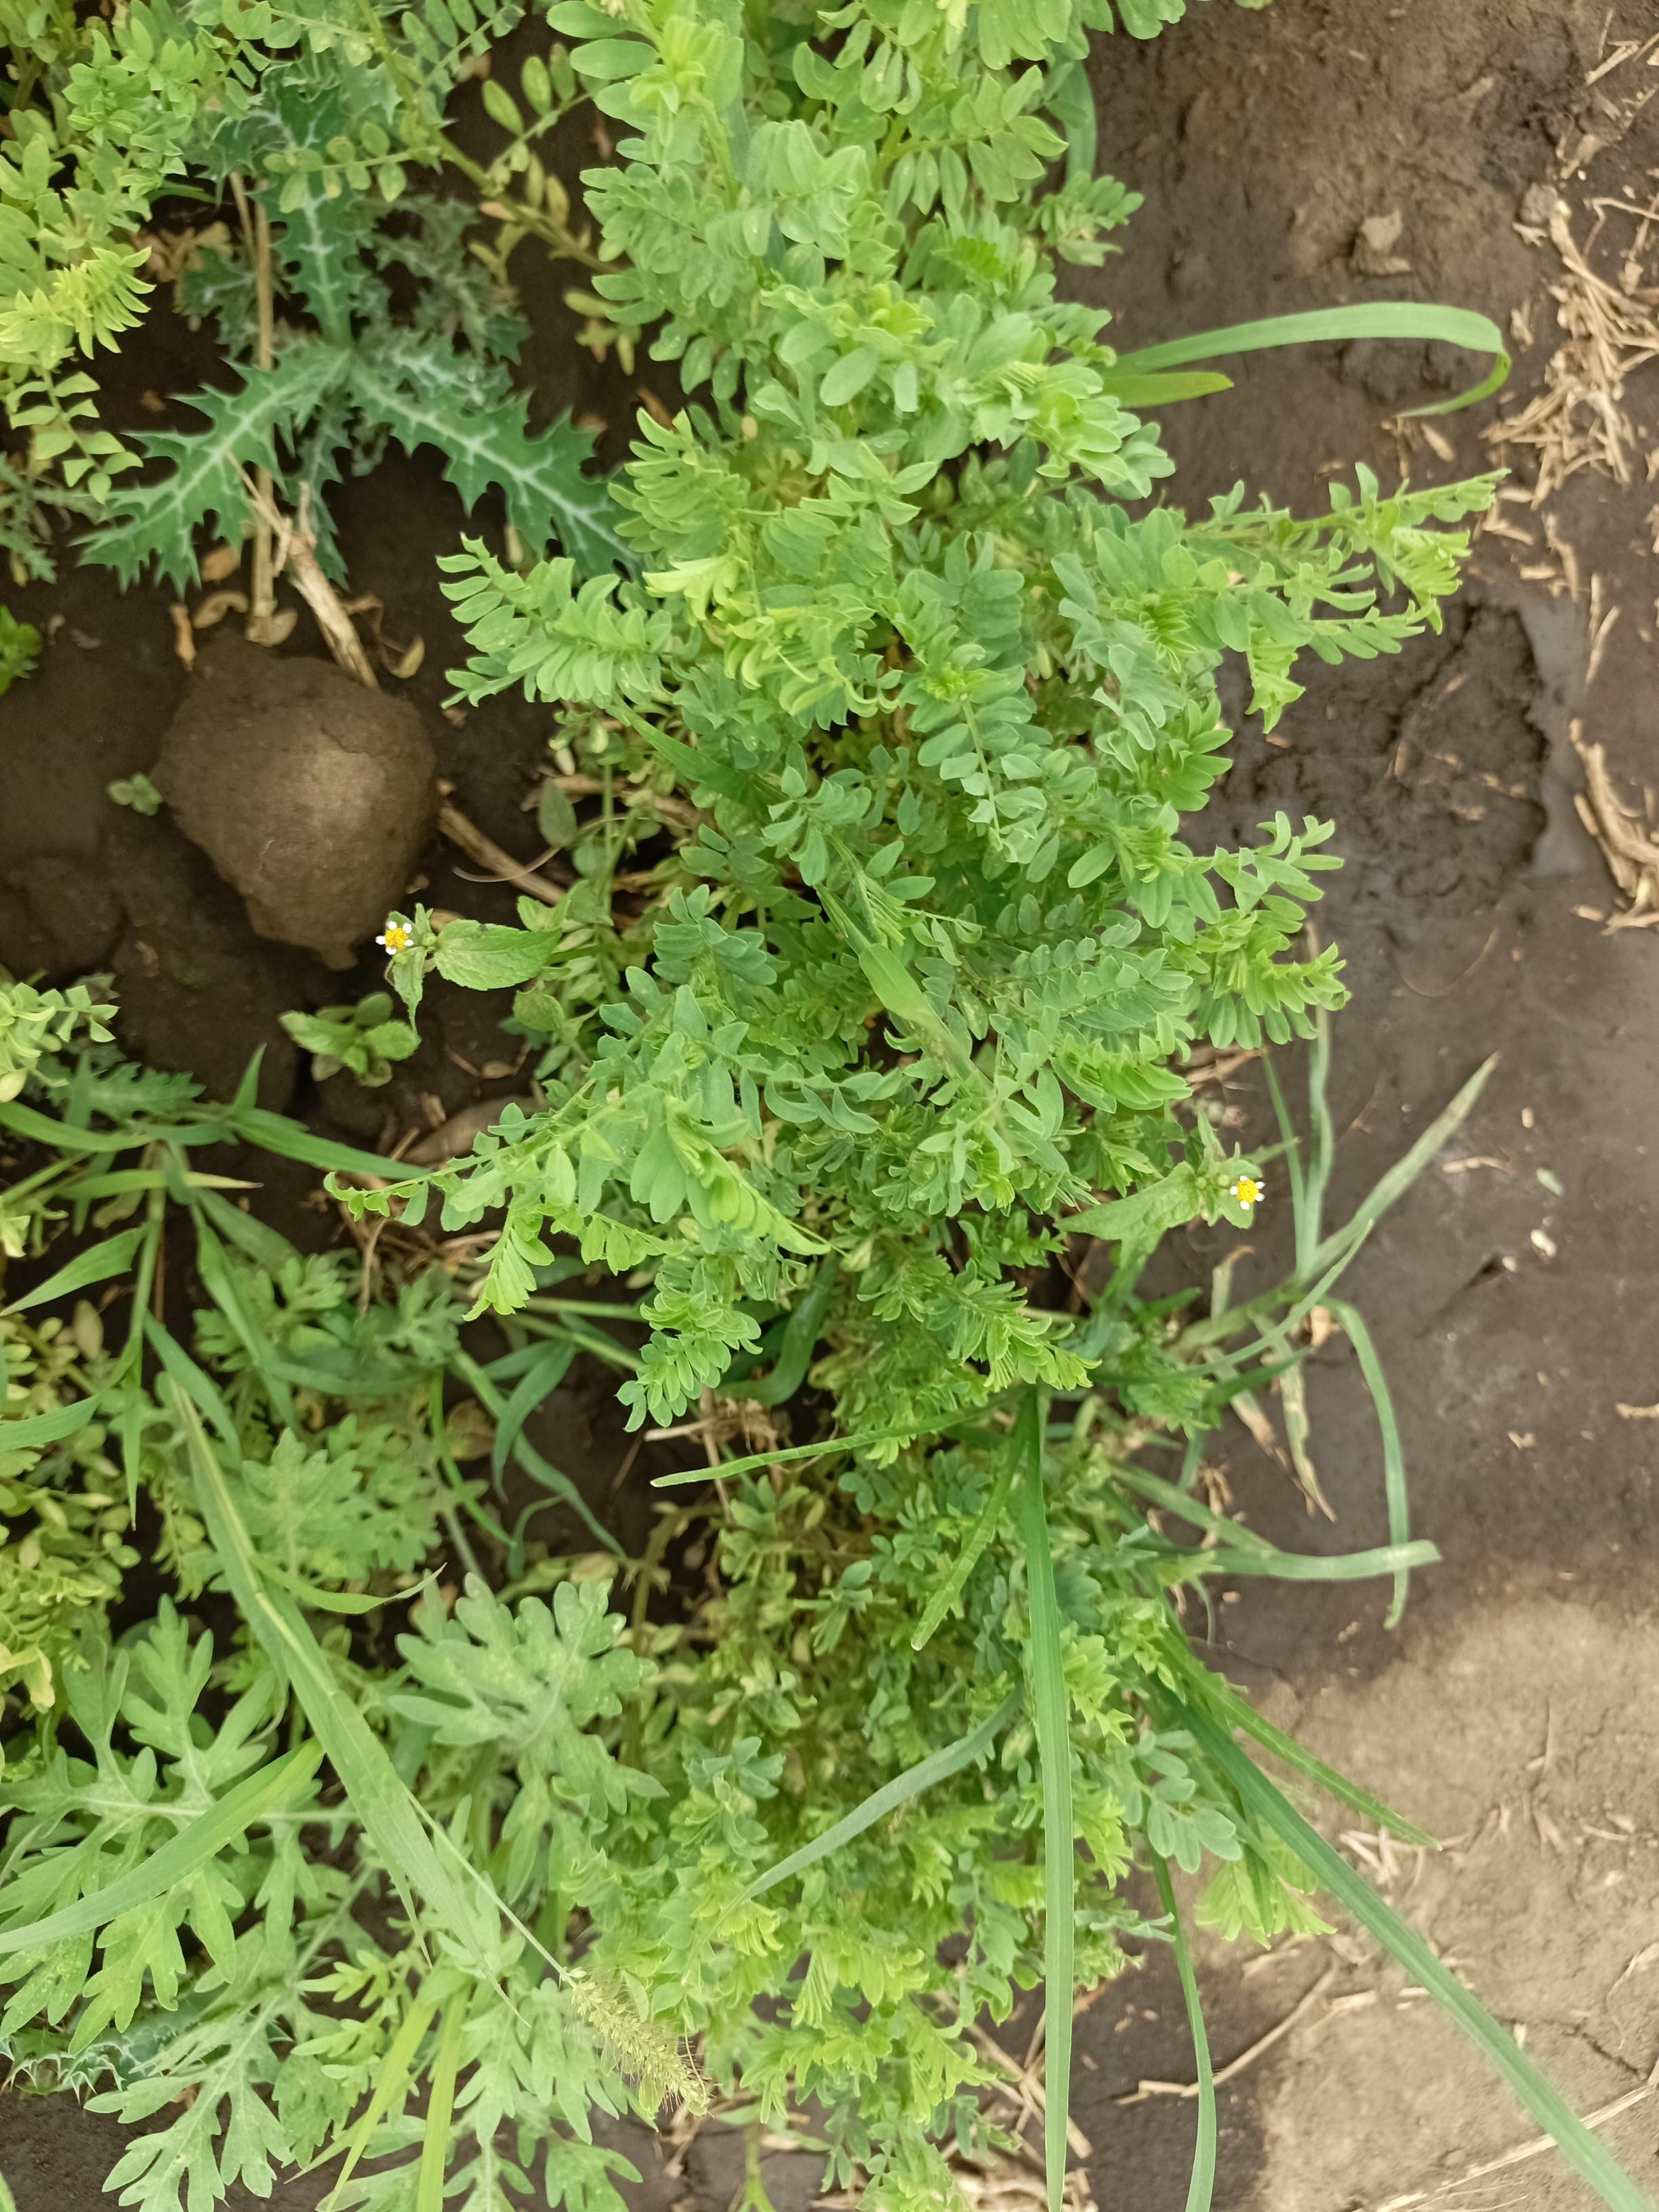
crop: lentil
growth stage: vegetative
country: Tanzania
